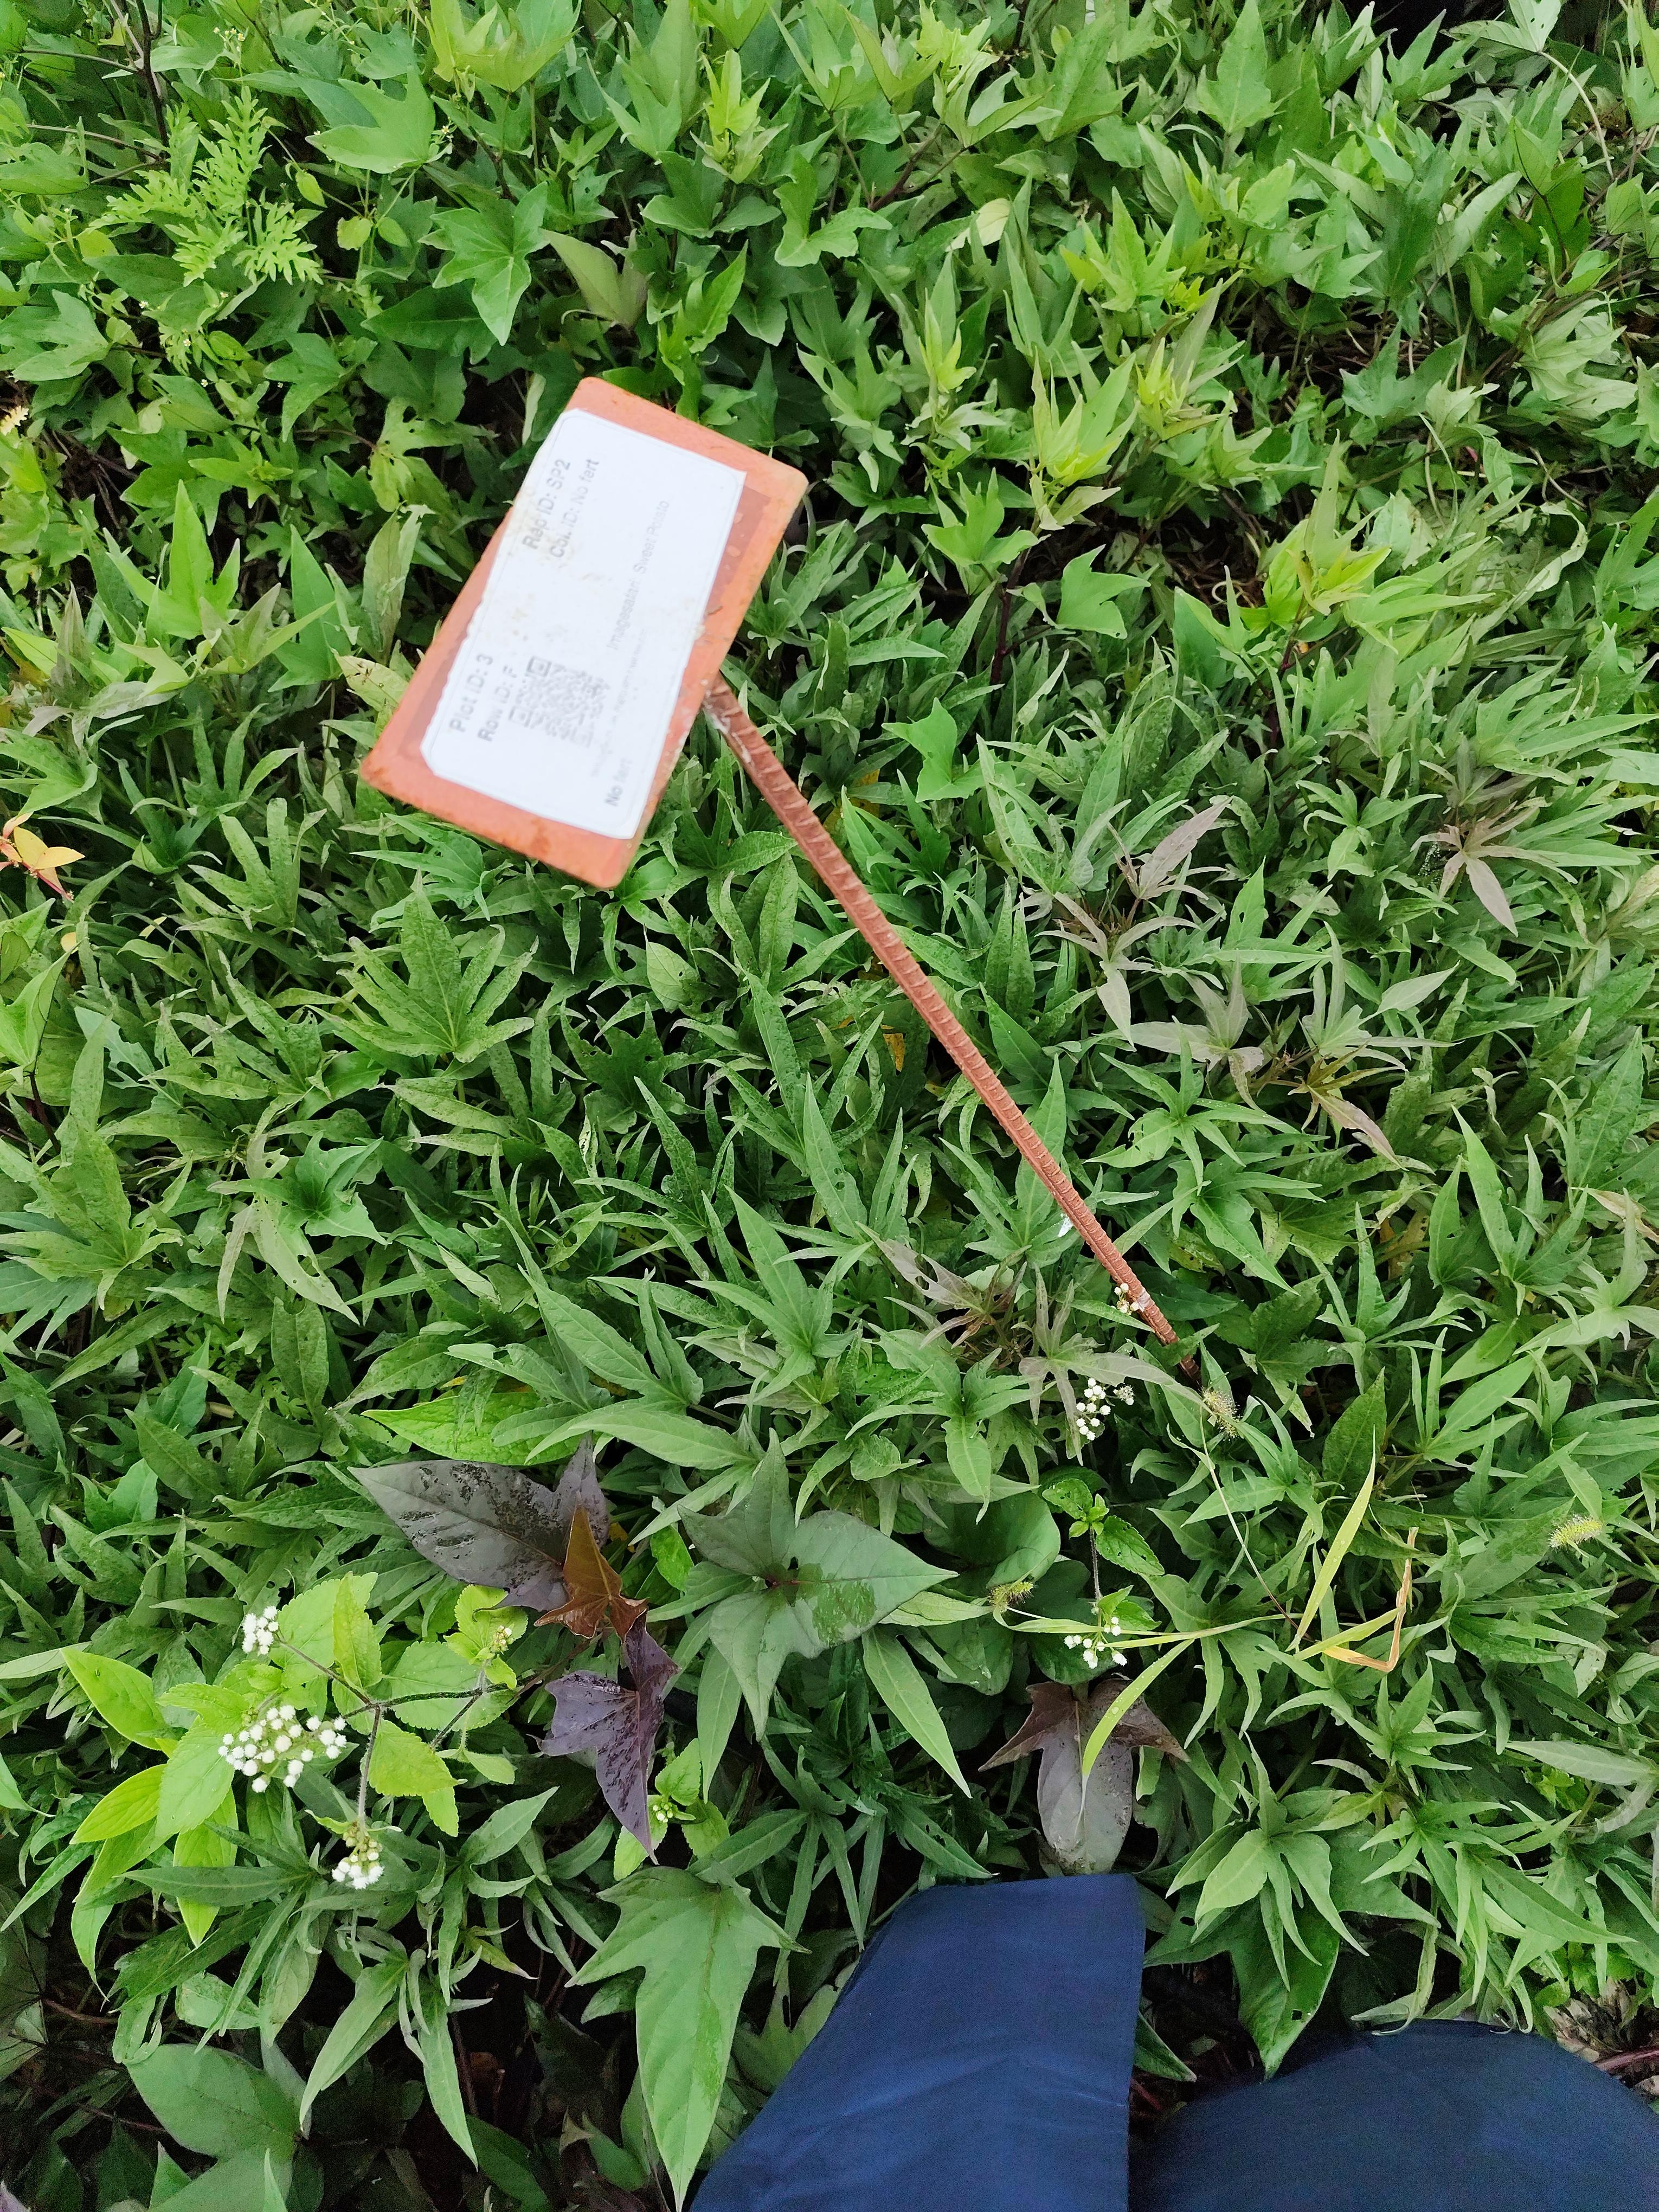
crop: sweet potato
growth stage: vegetative
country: Tanzania
